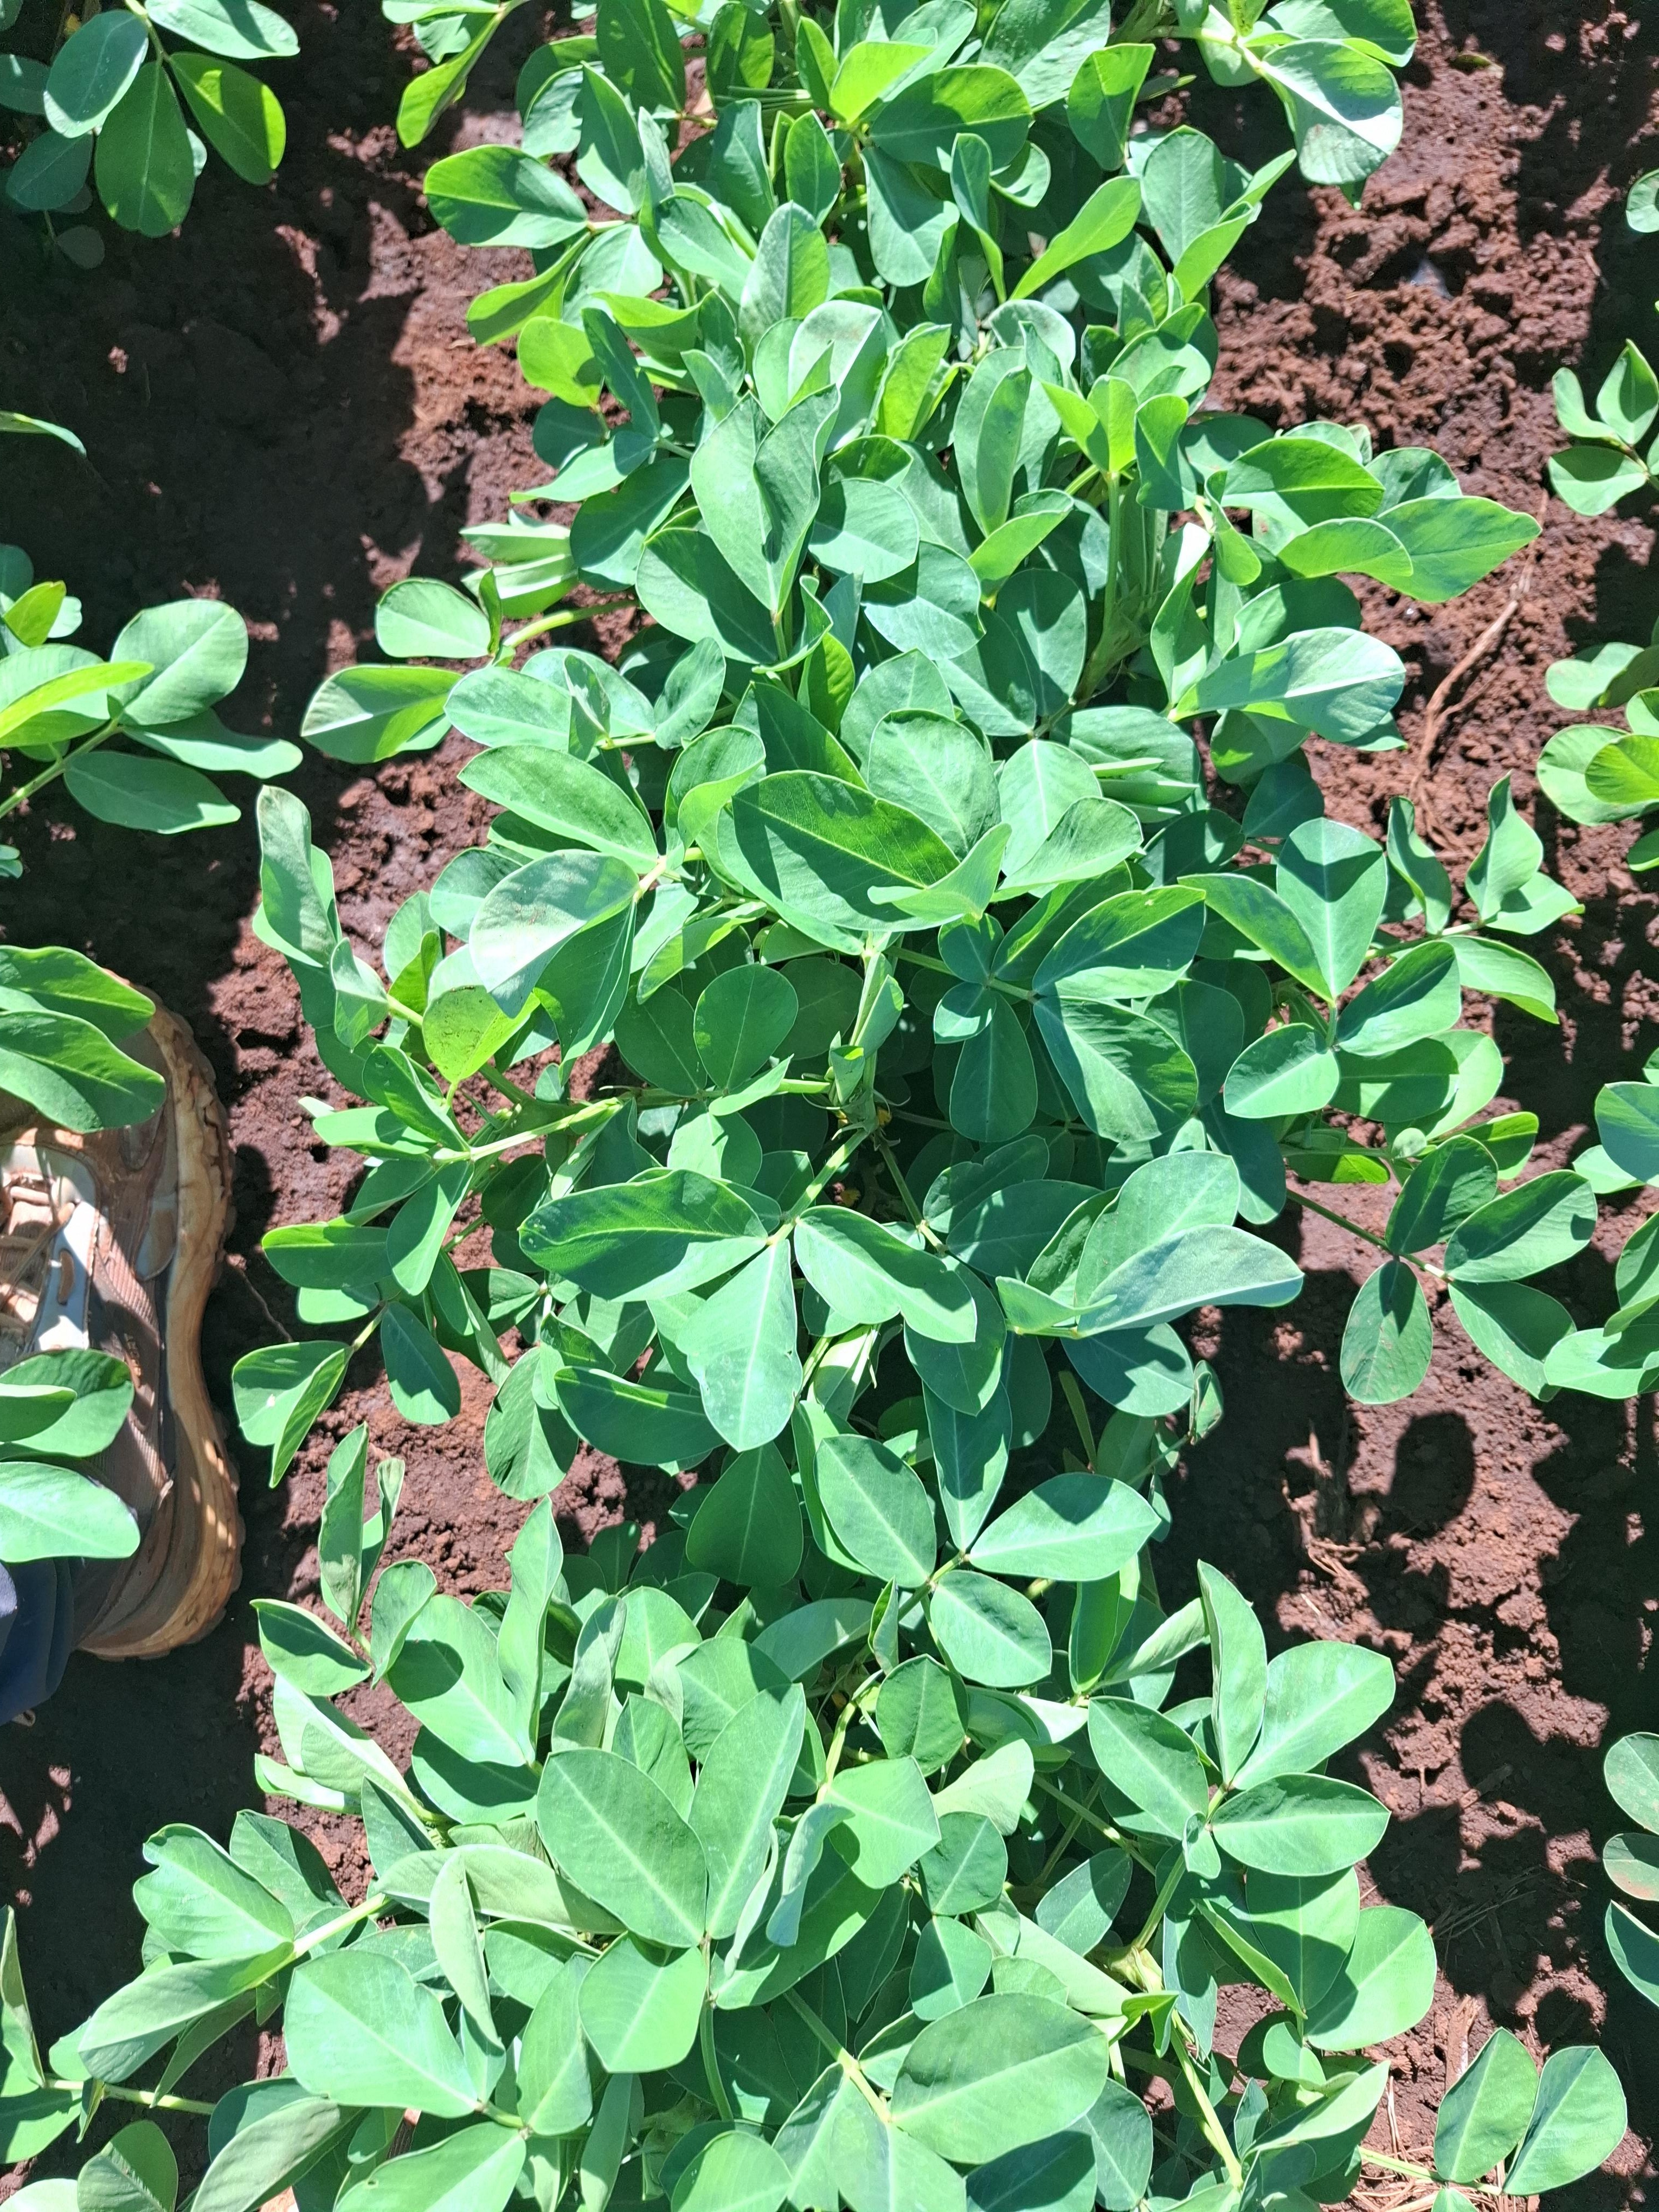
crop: groundnut
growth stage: flowering
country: Kenya
